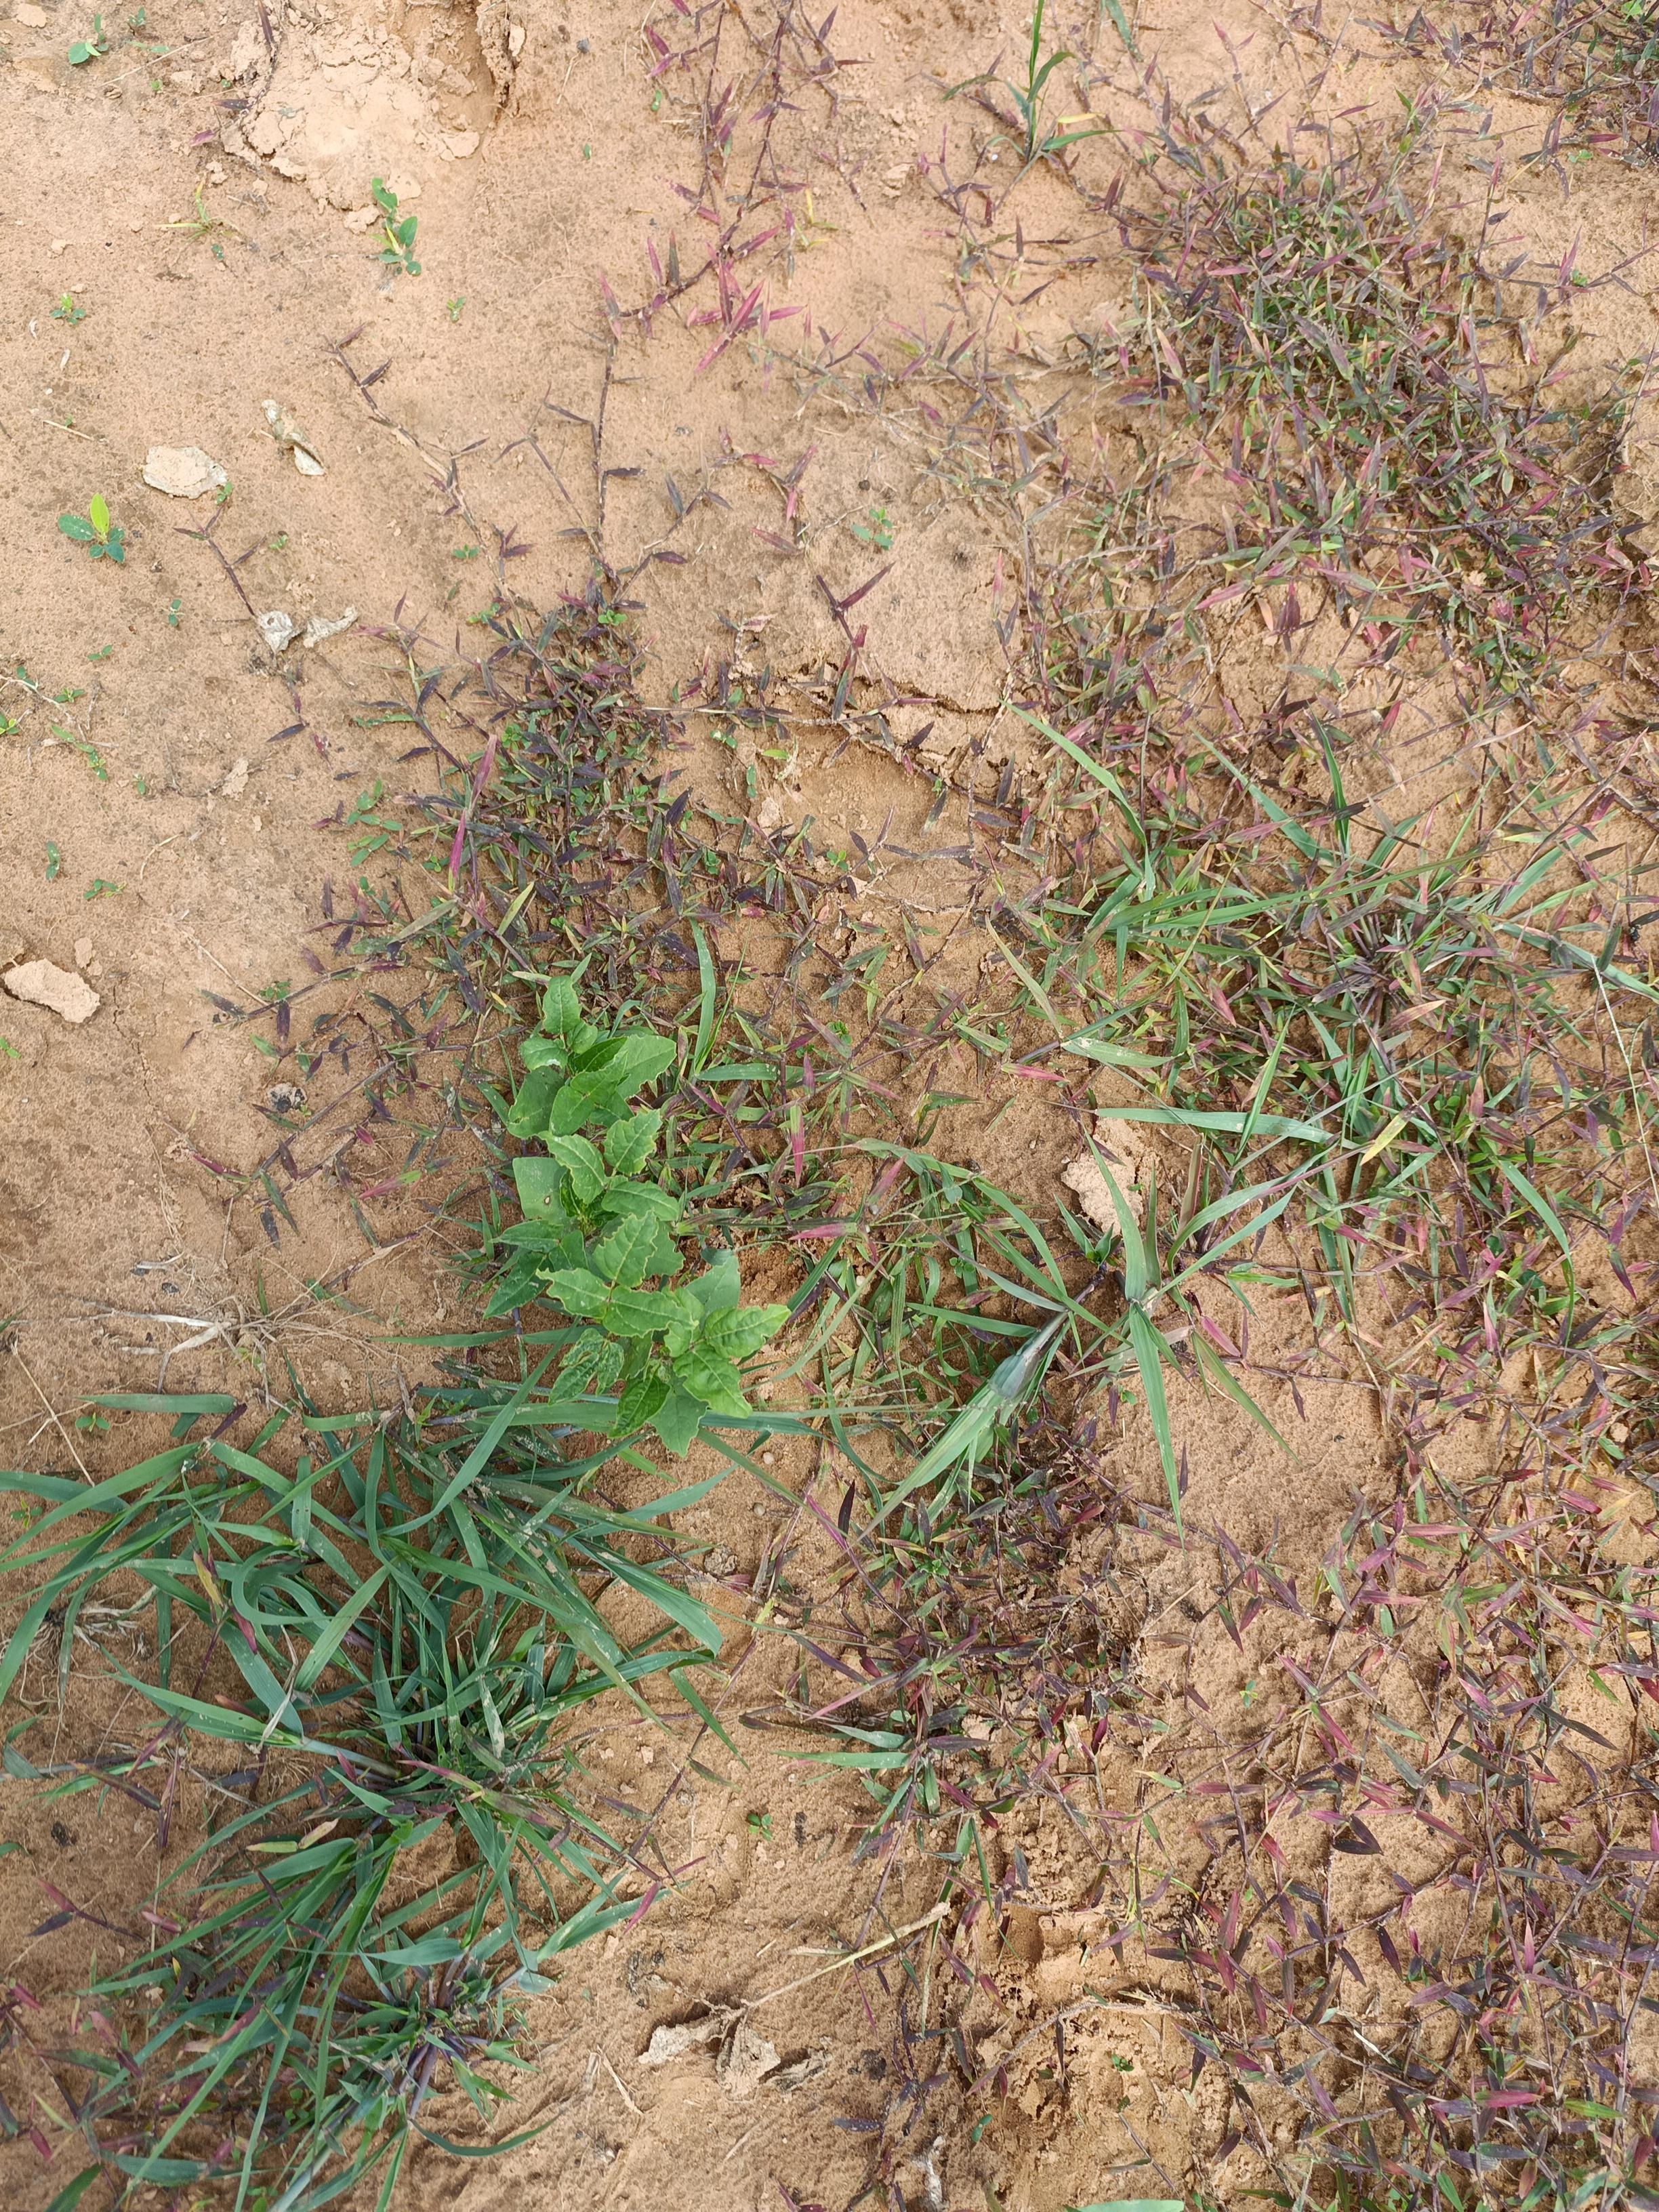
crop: cowpea
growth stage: emergence
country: Nigeria
